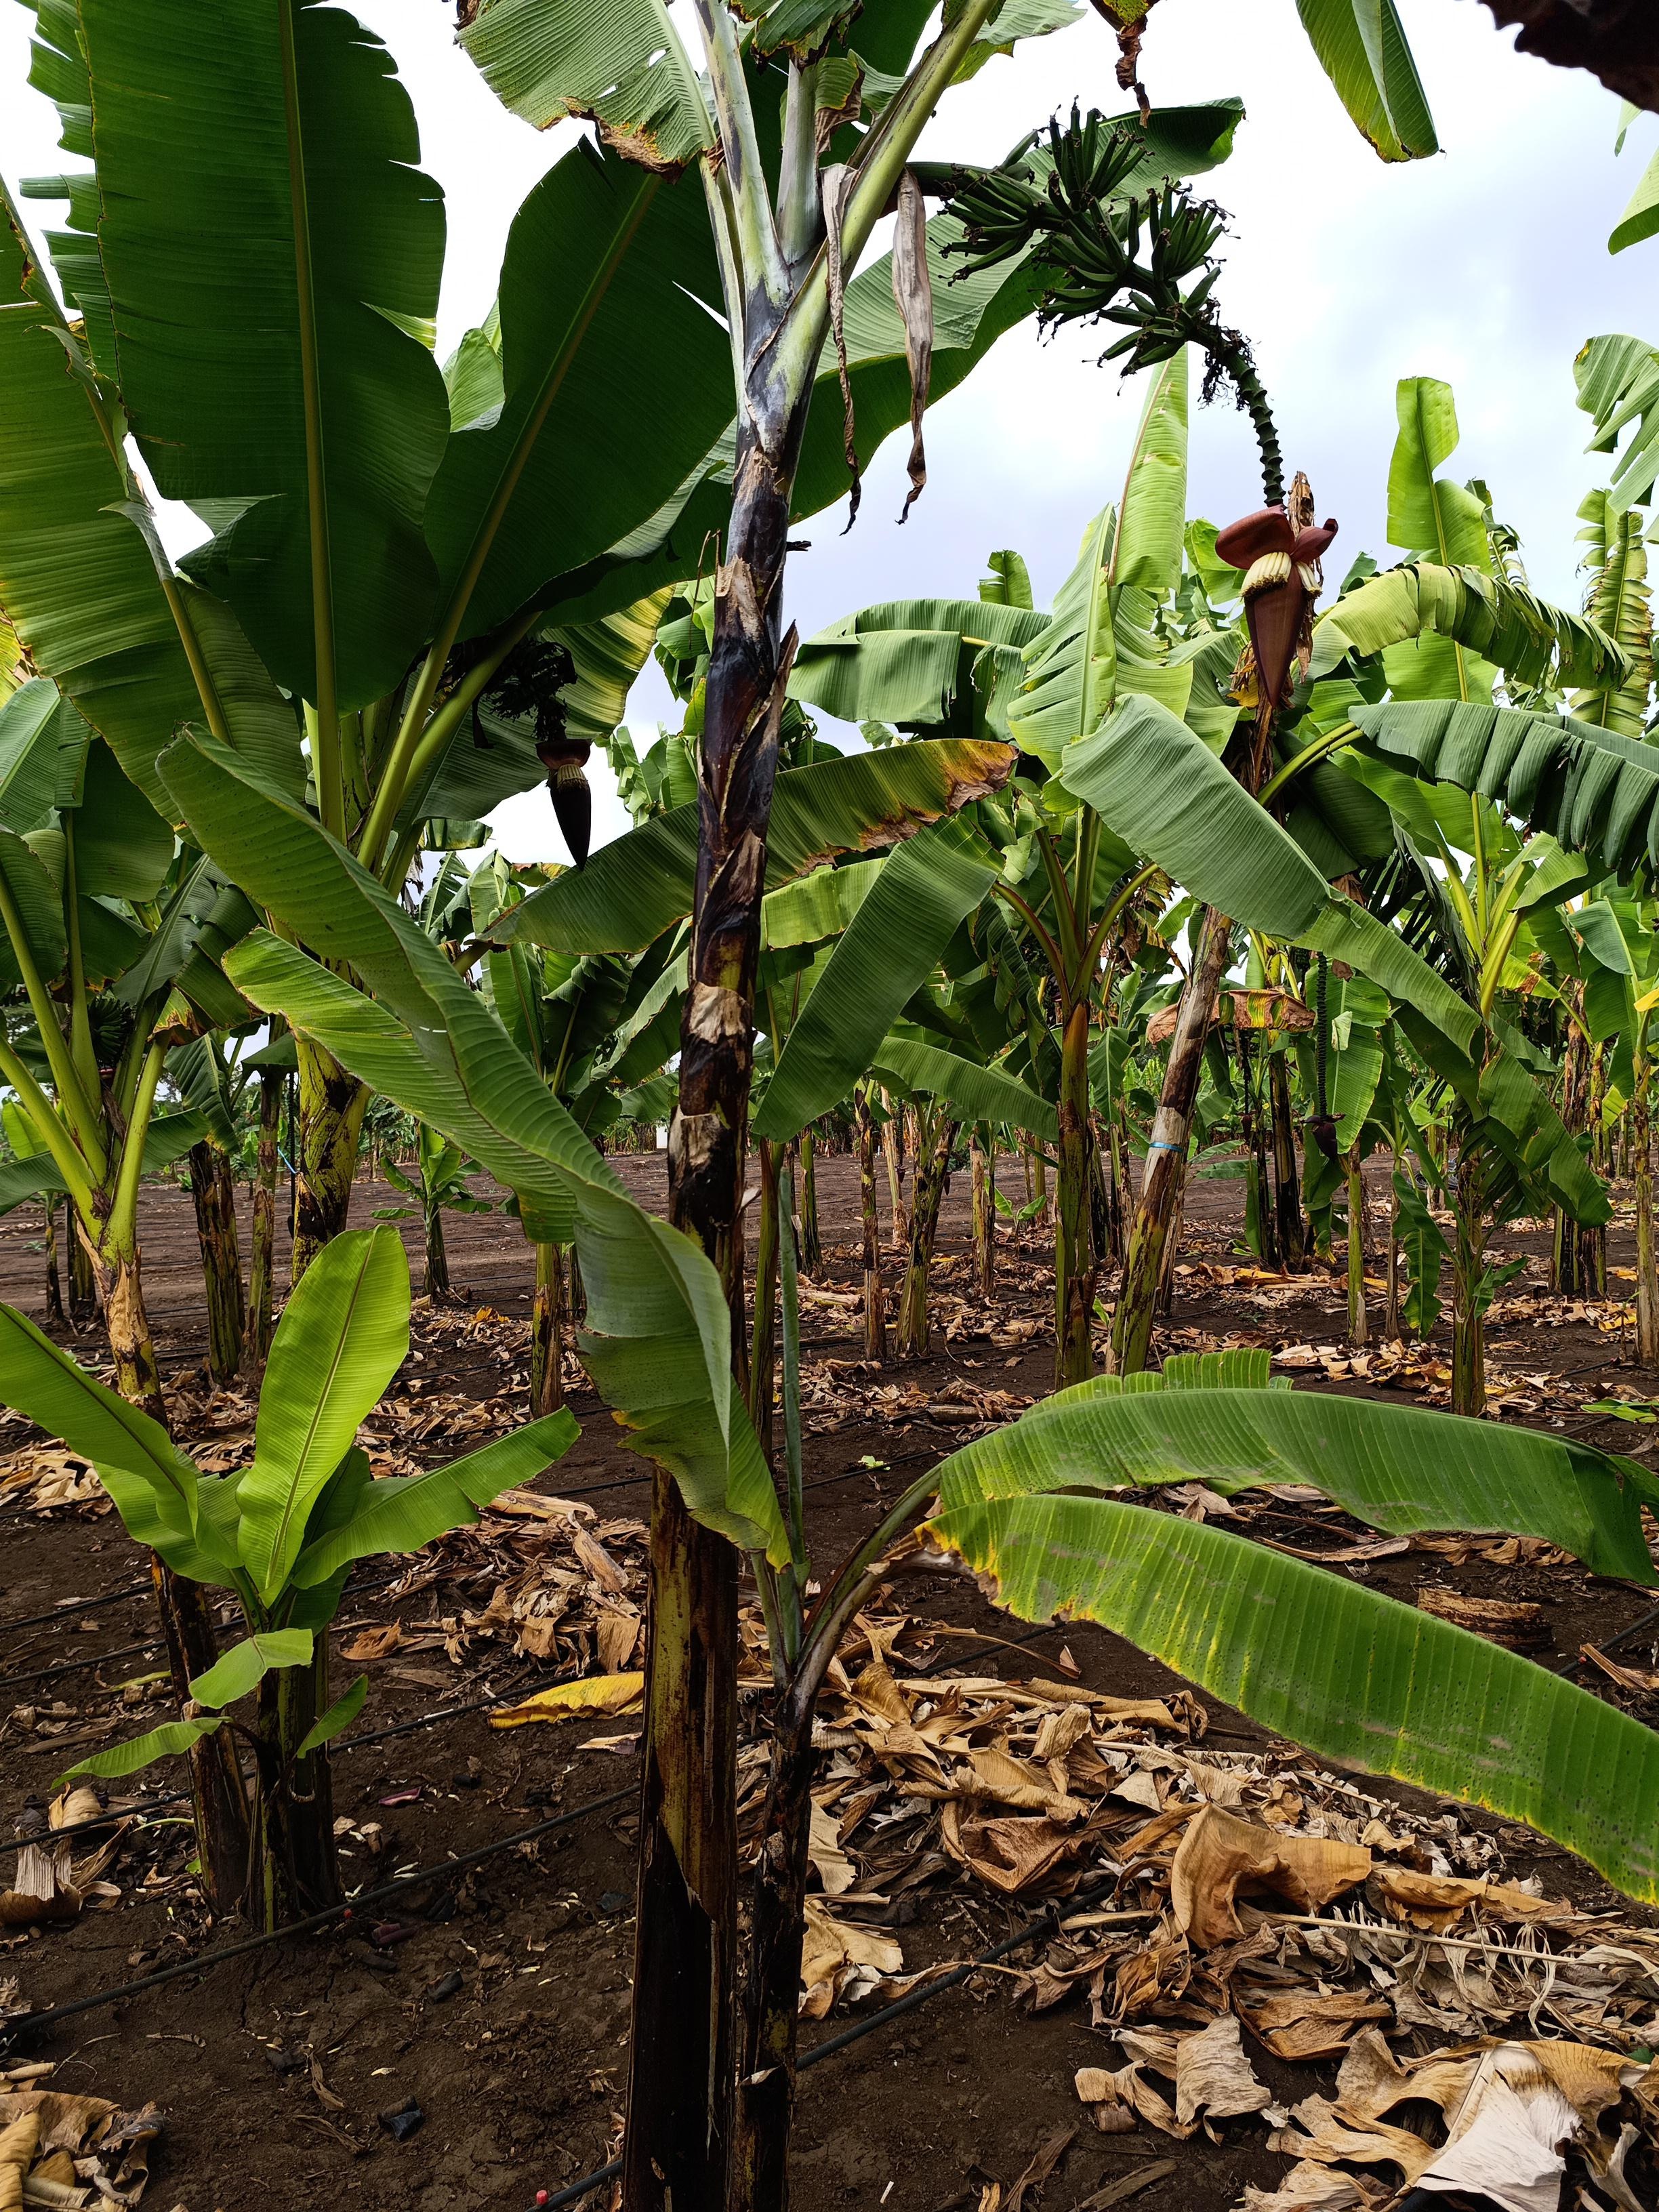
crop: banana
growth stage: development fruit
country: Tanzania
